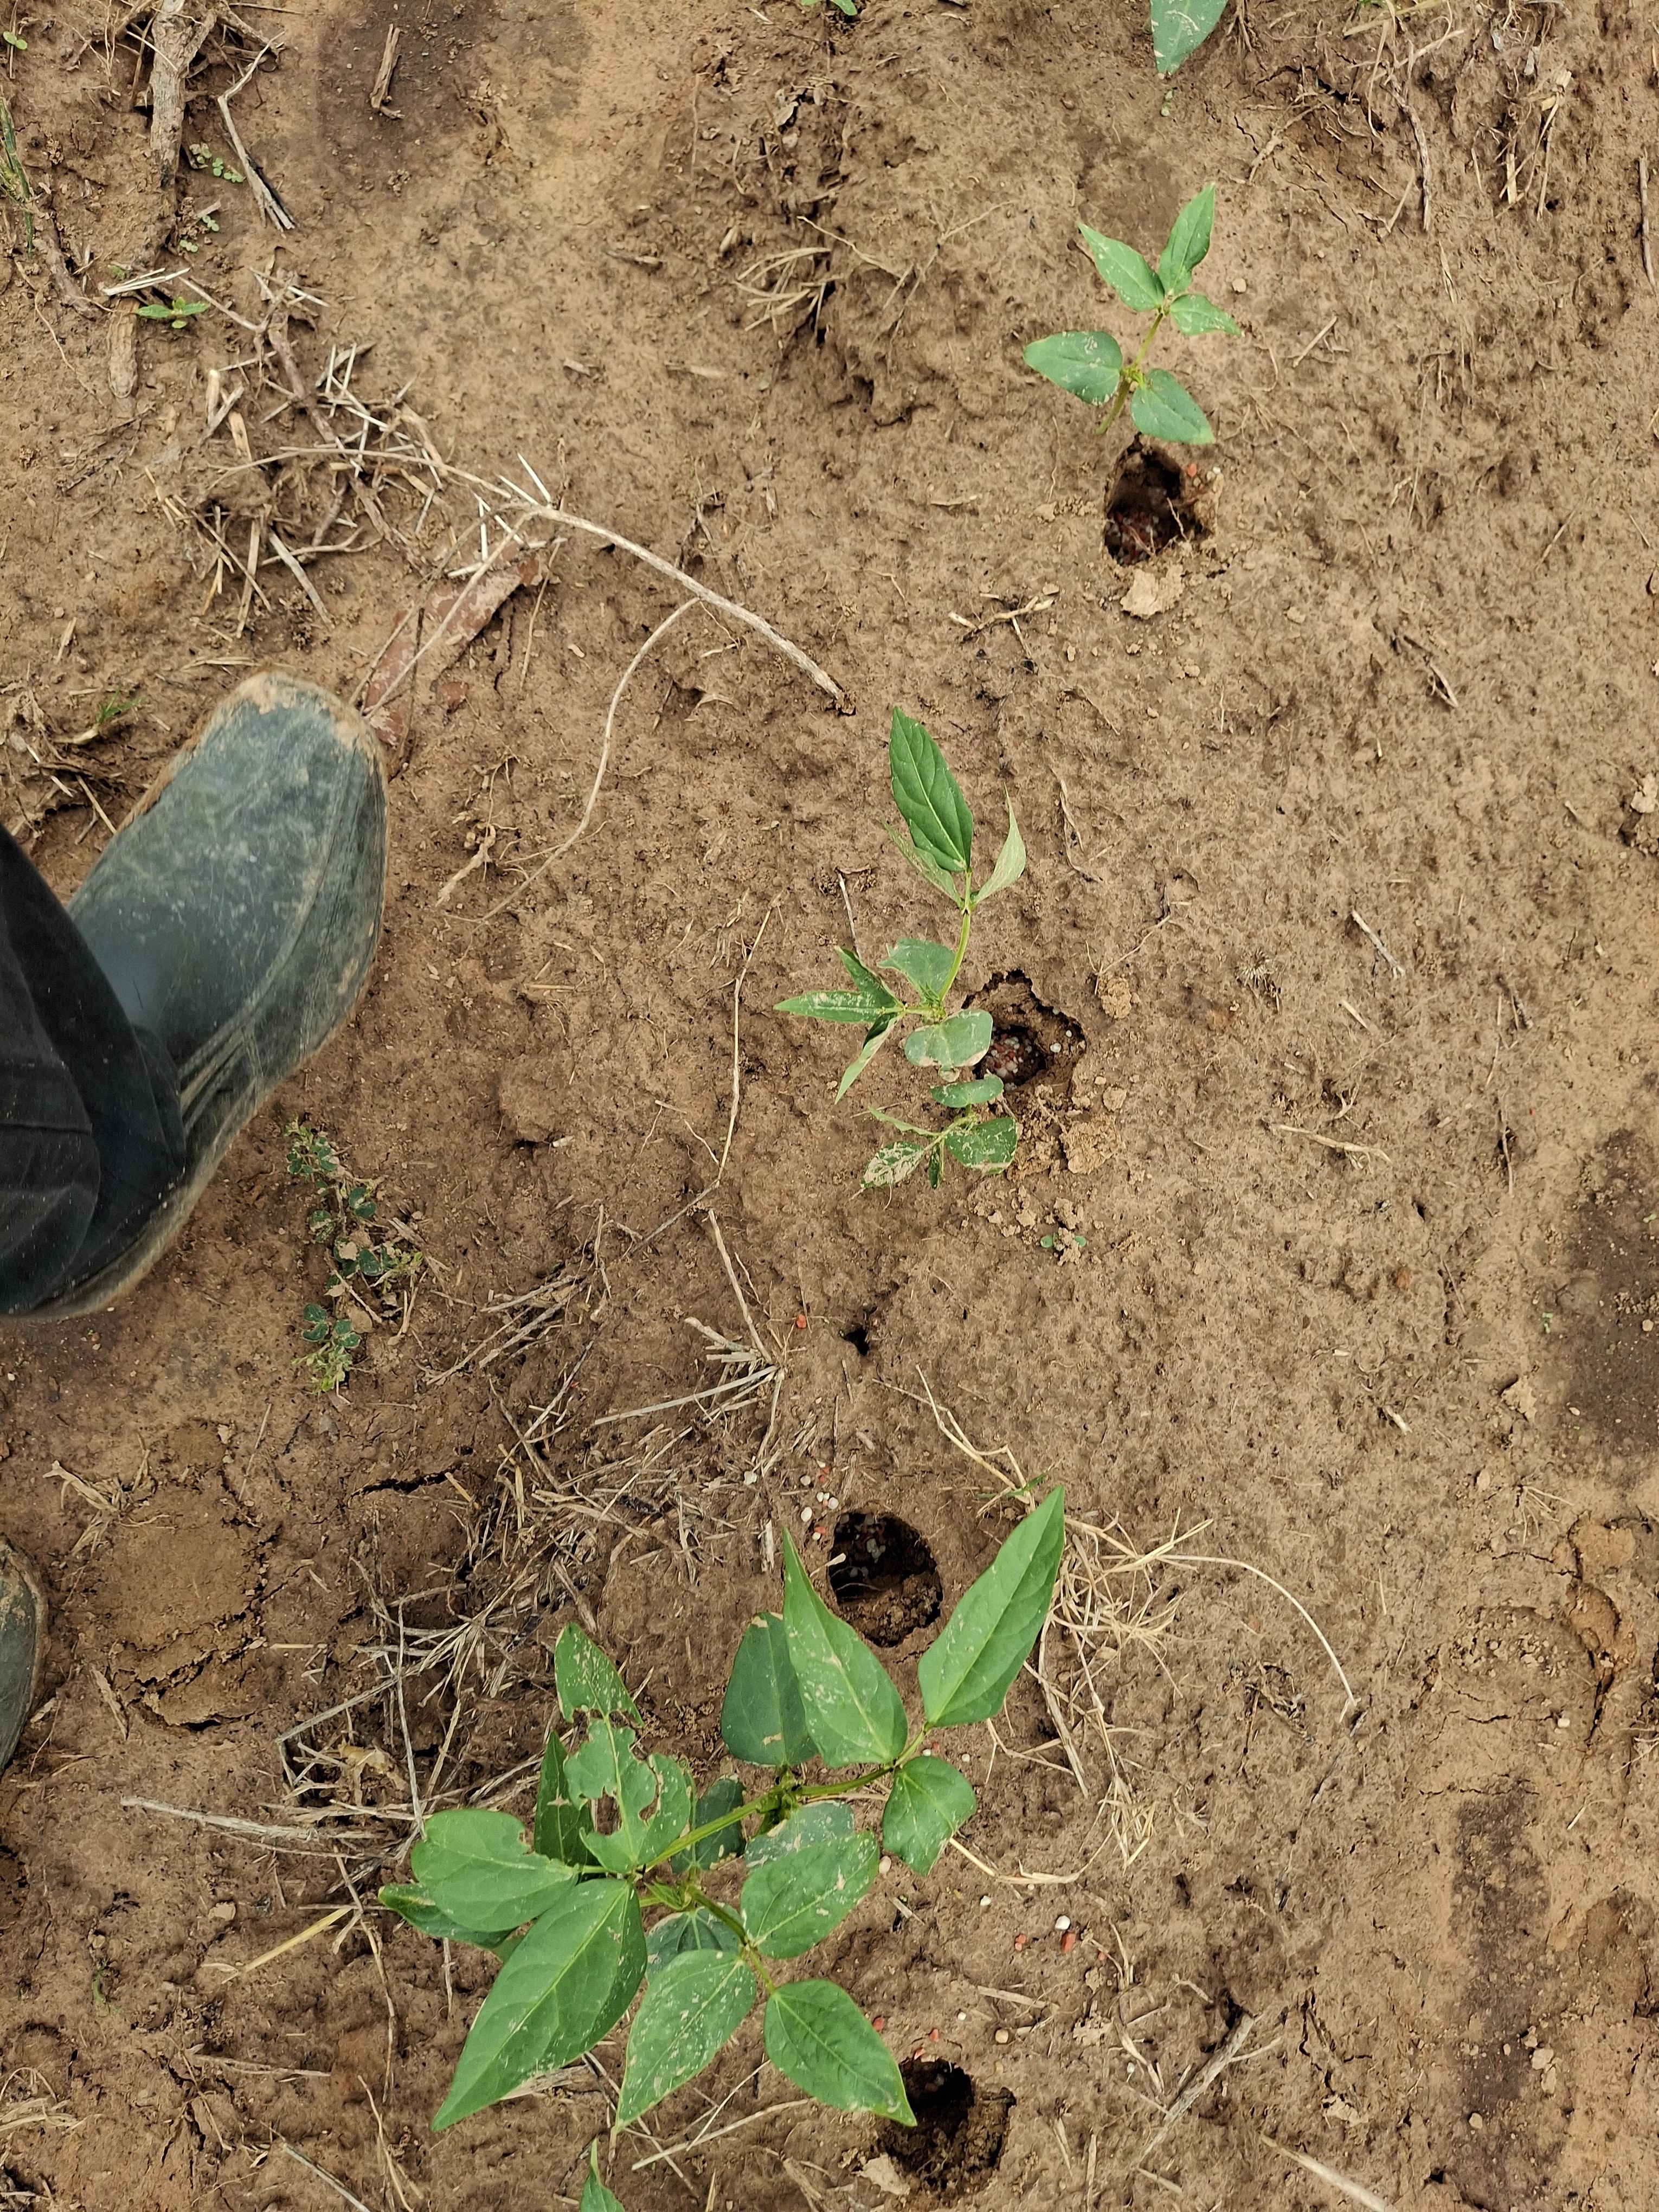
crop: cowpea
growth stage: emergence
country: Nigeria
